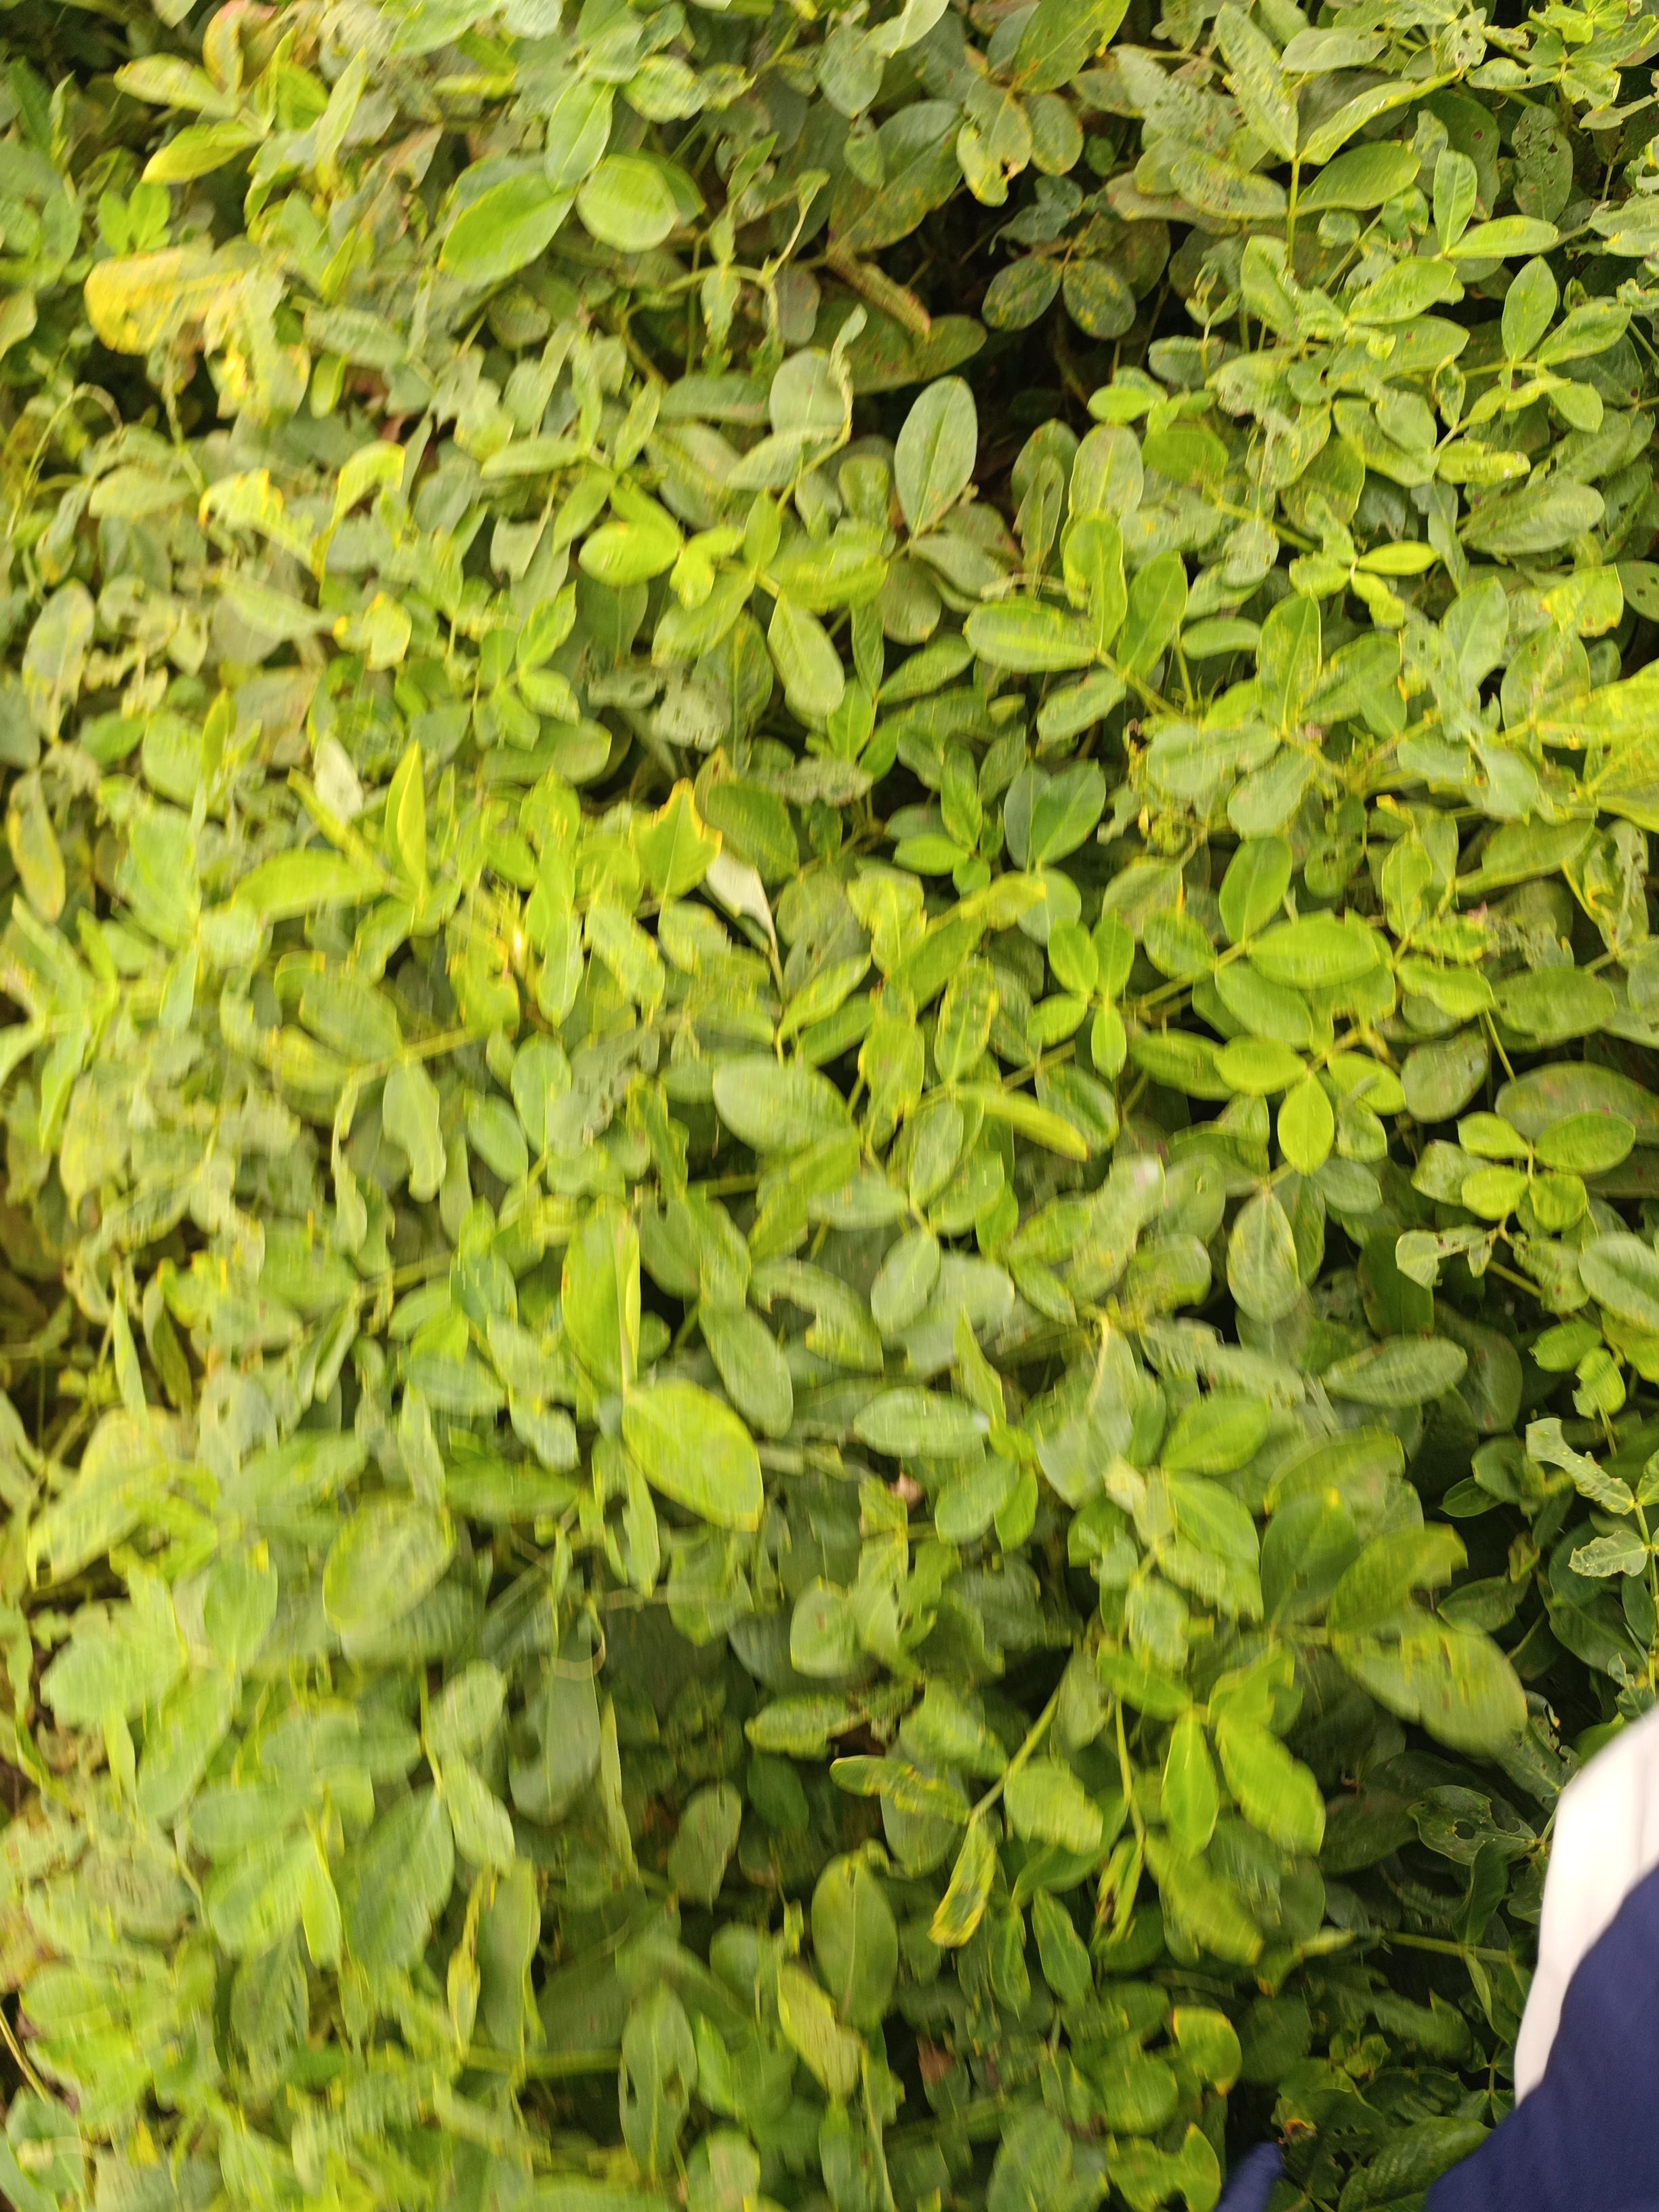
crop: groundnut
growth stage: pegging
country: Kenya
